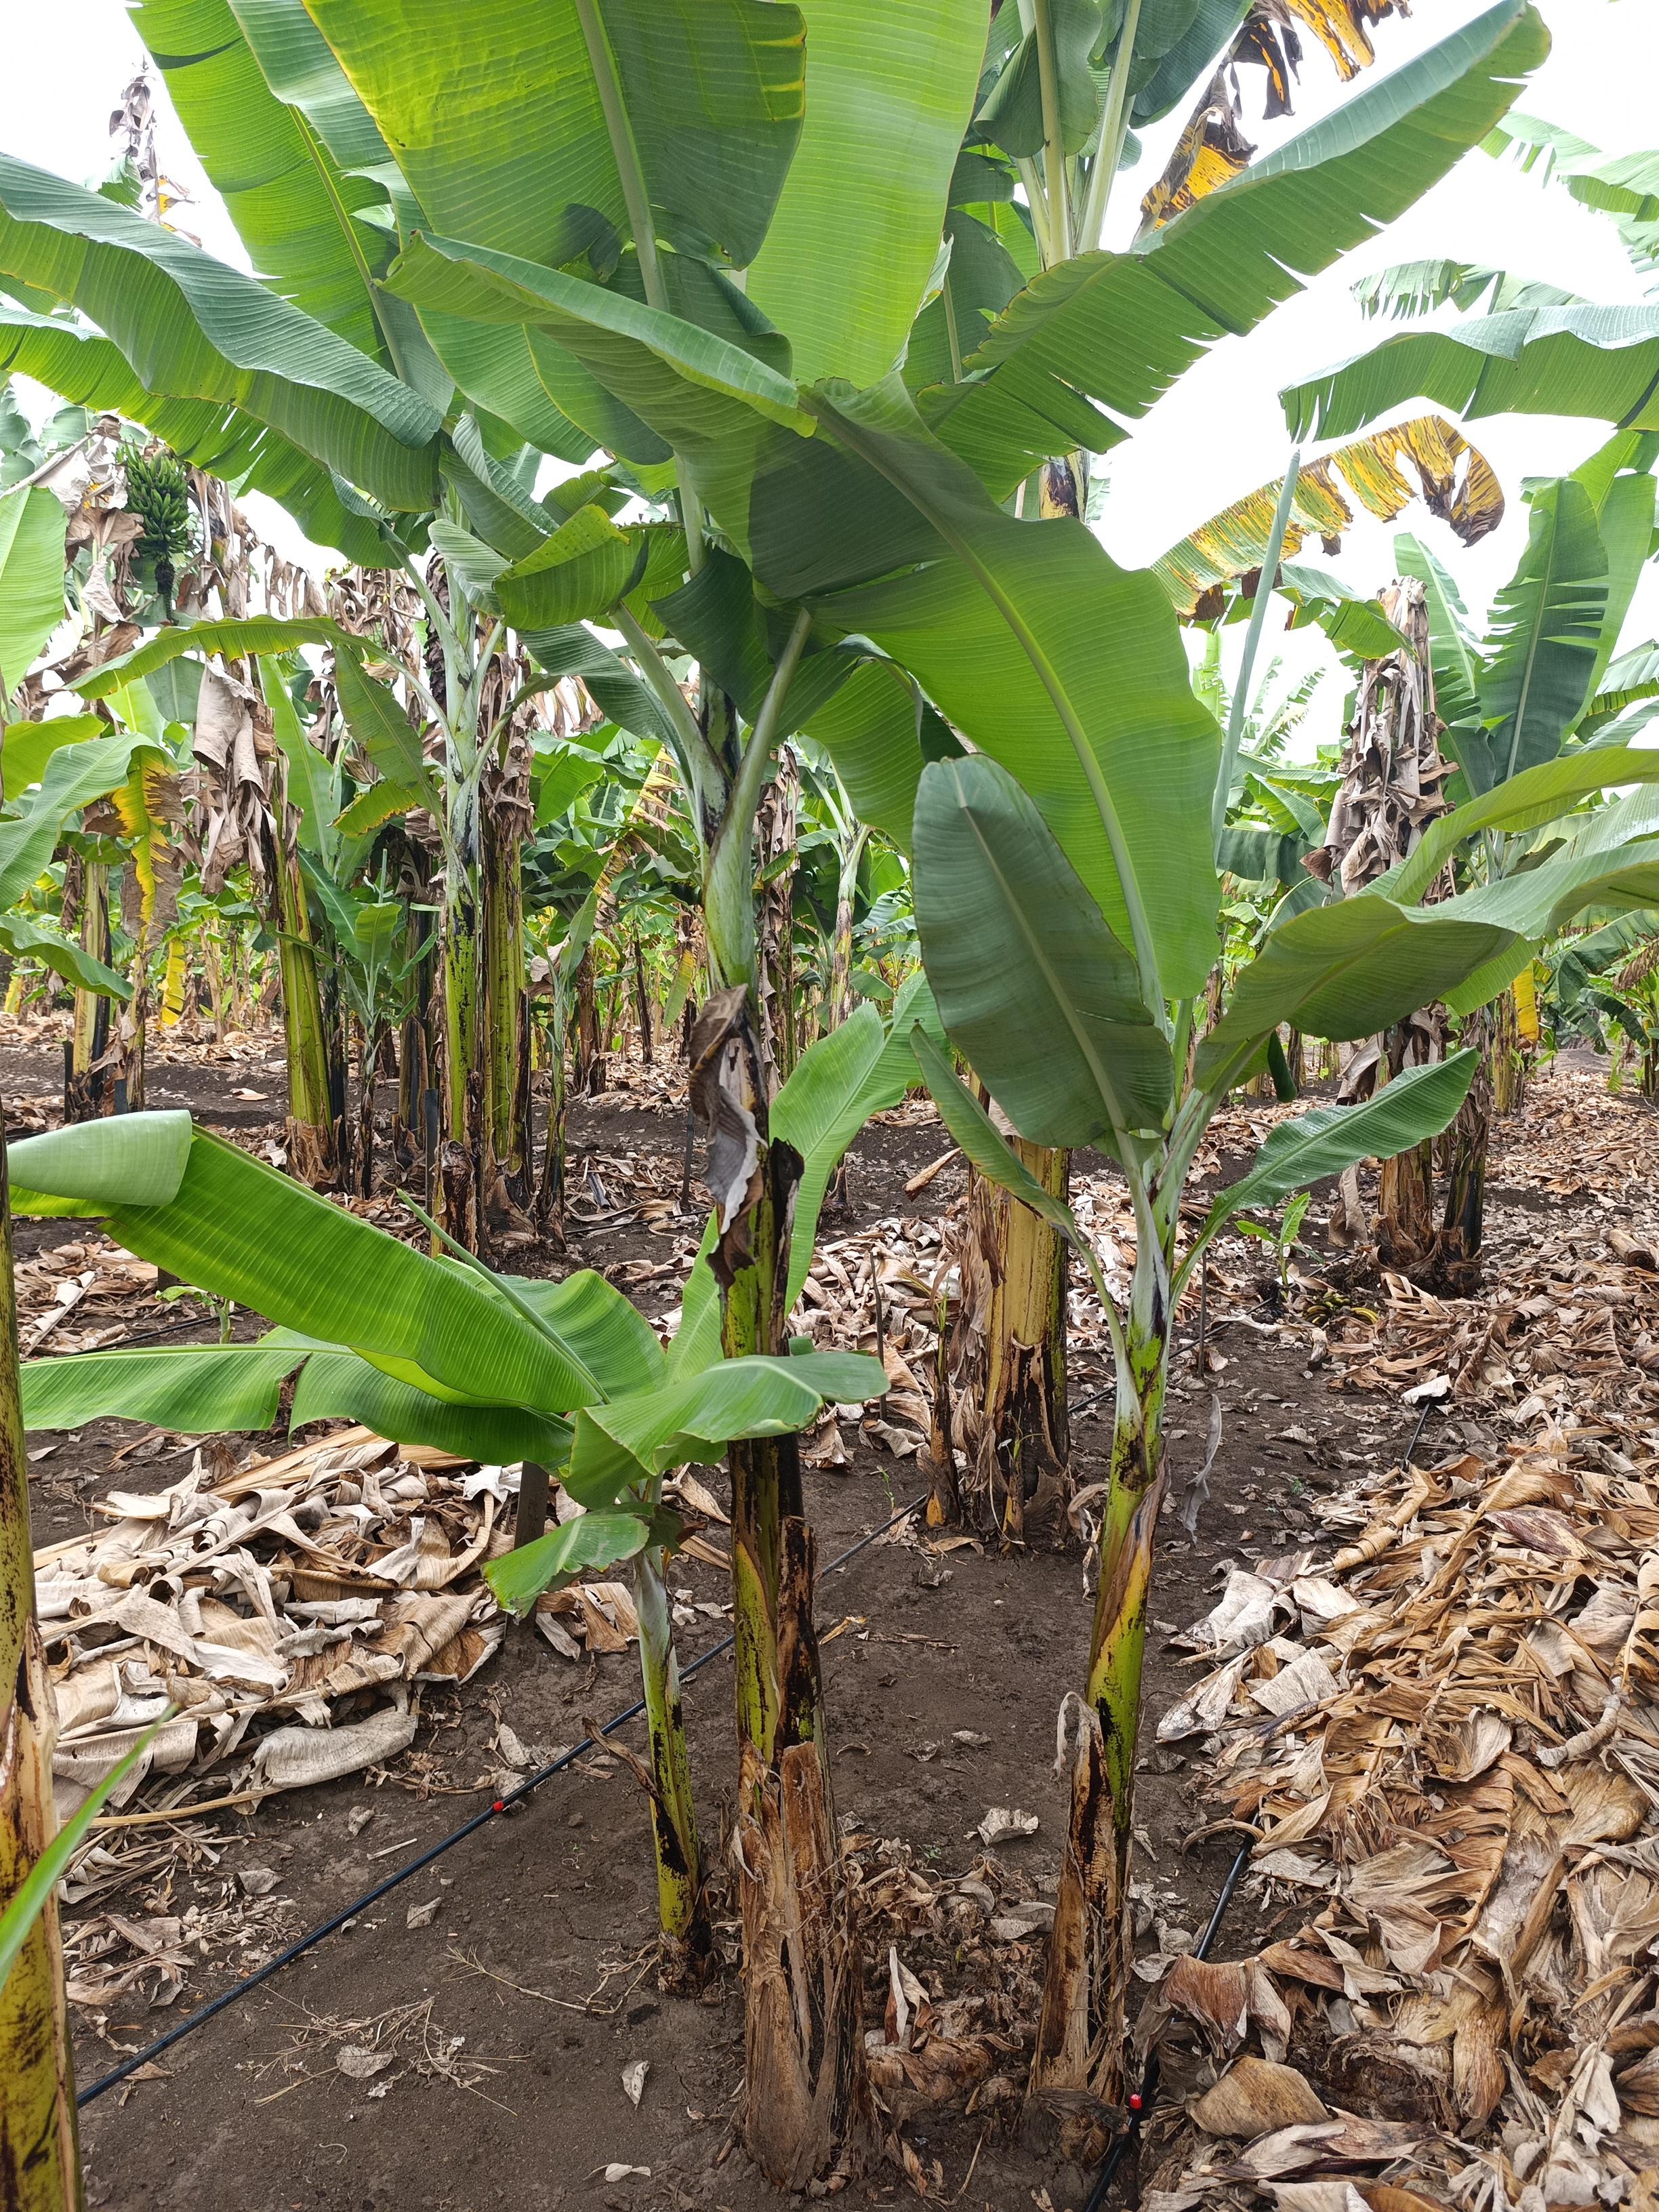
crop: banana
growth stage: vegetative
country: Tanzania
